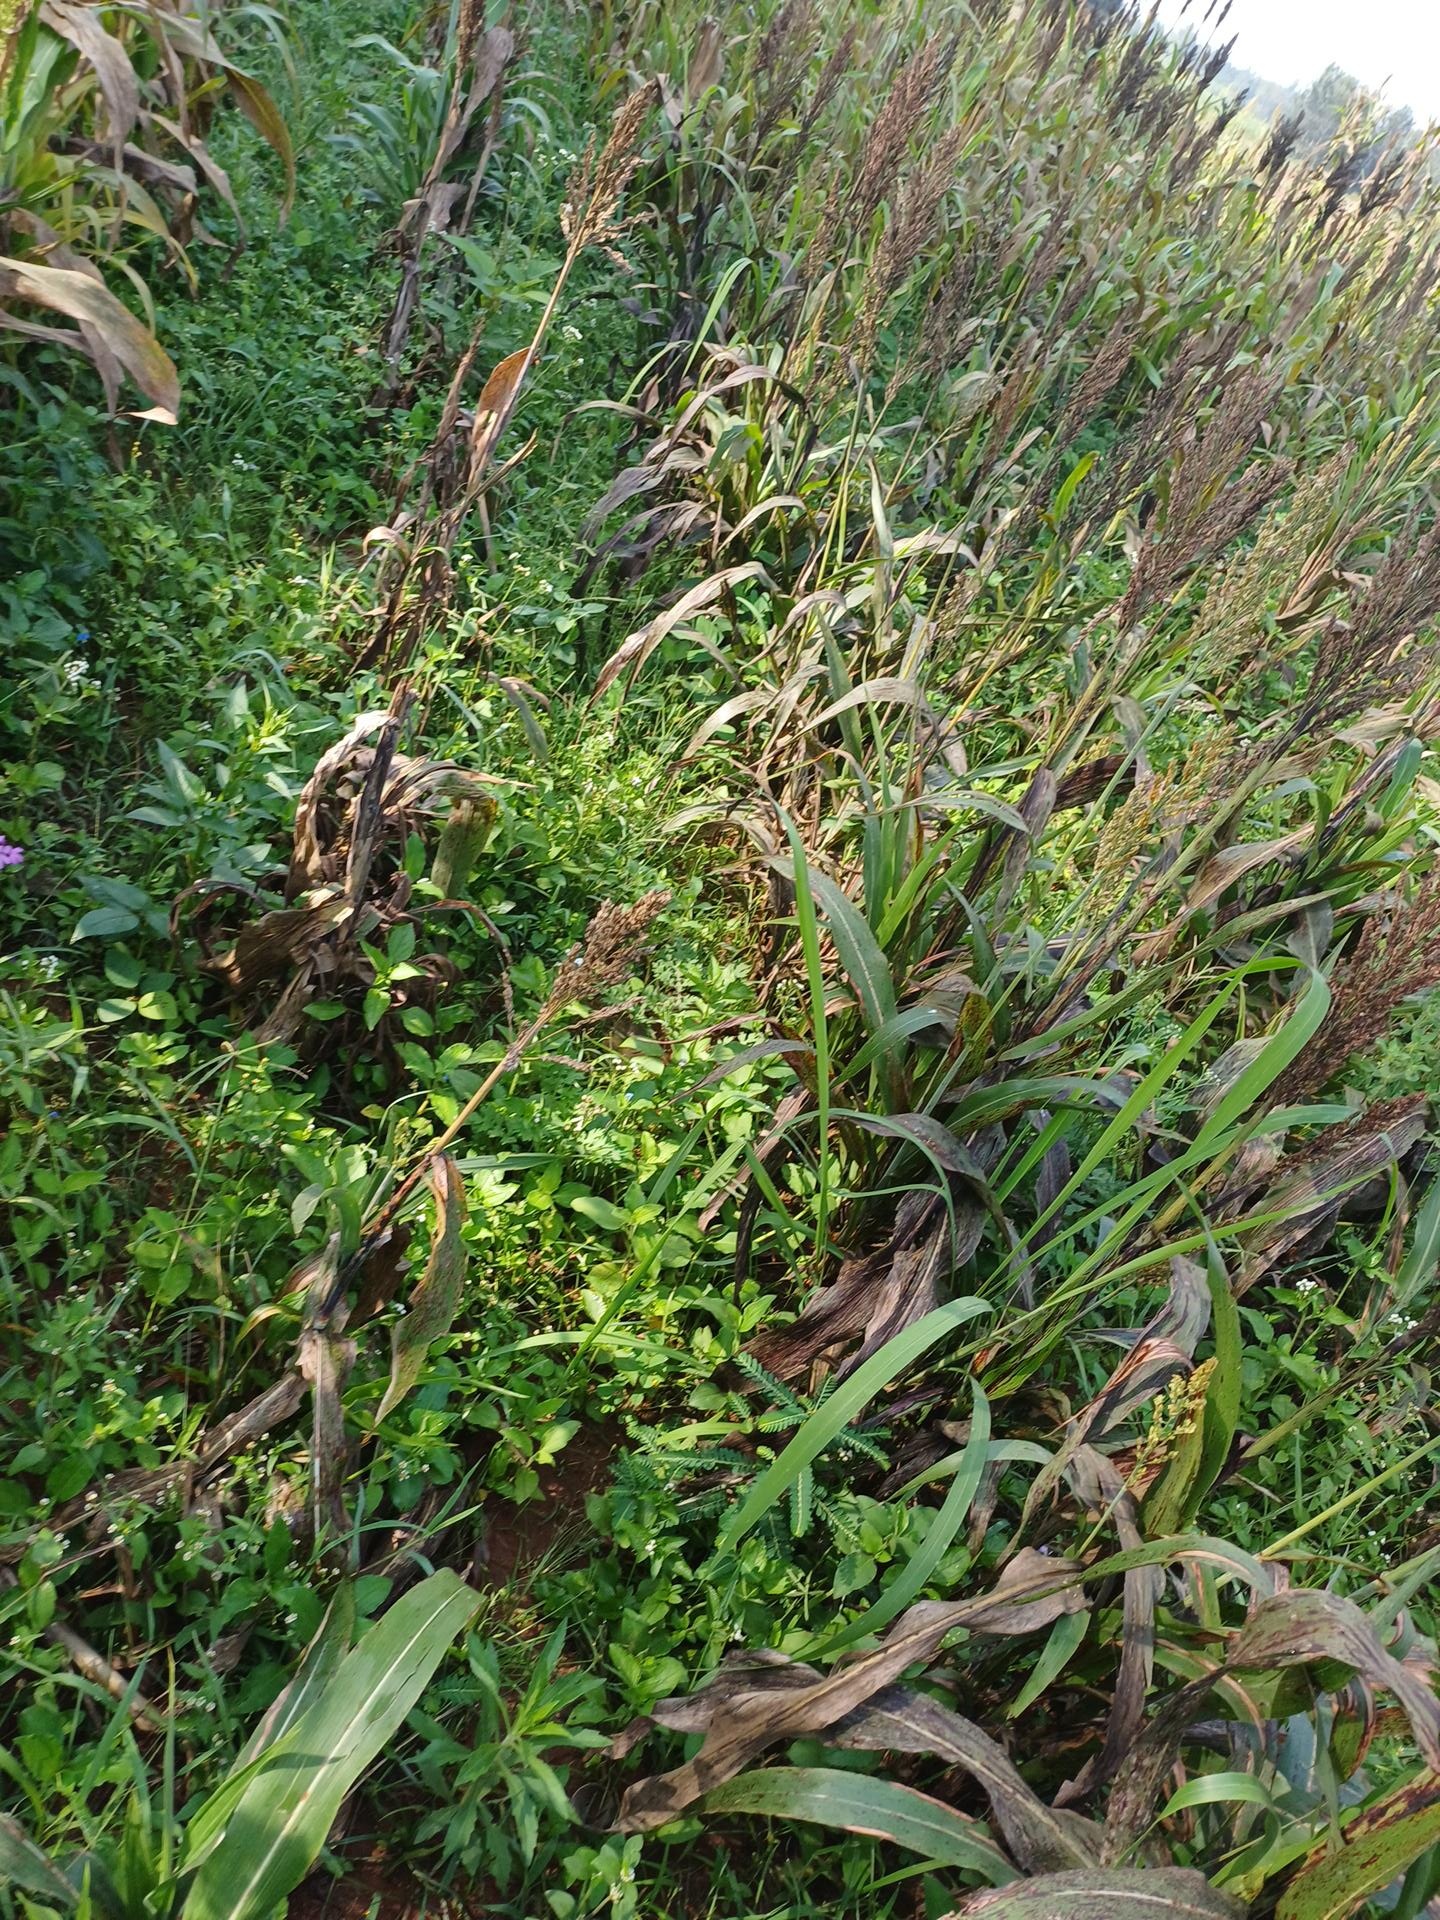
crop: sorghum
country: Kenya
